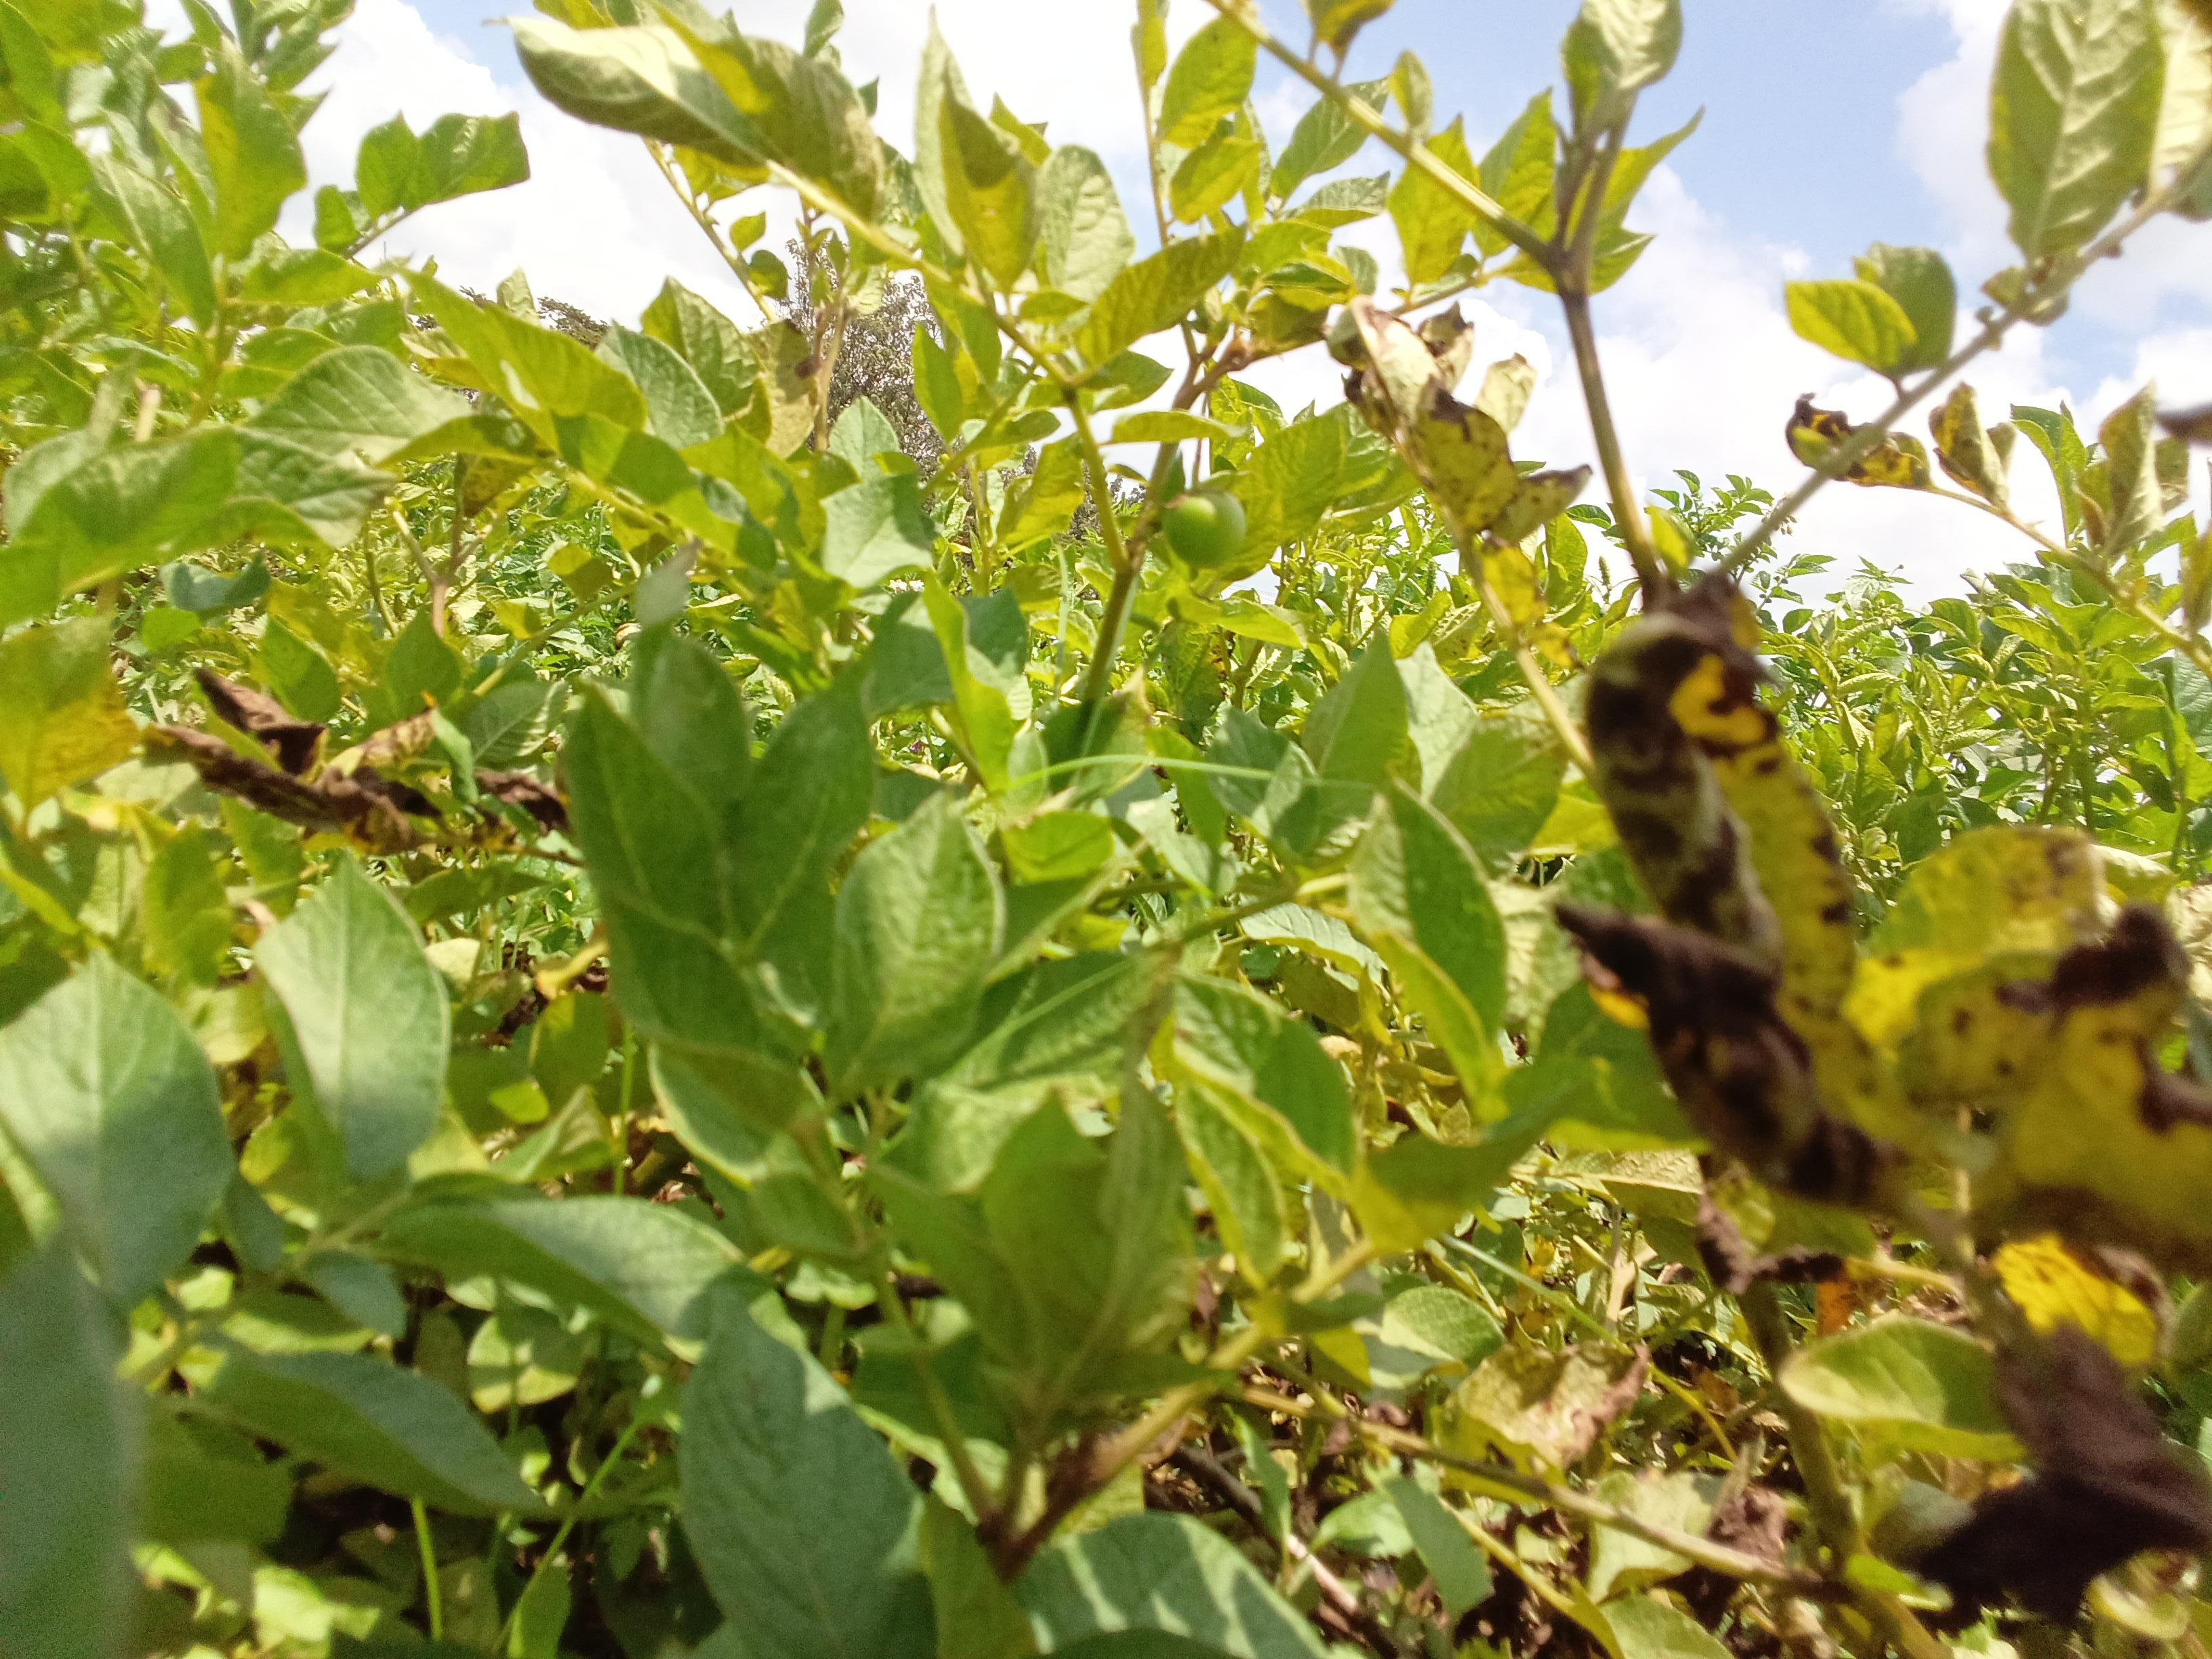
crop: potato
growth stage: maturity
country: Kenya
